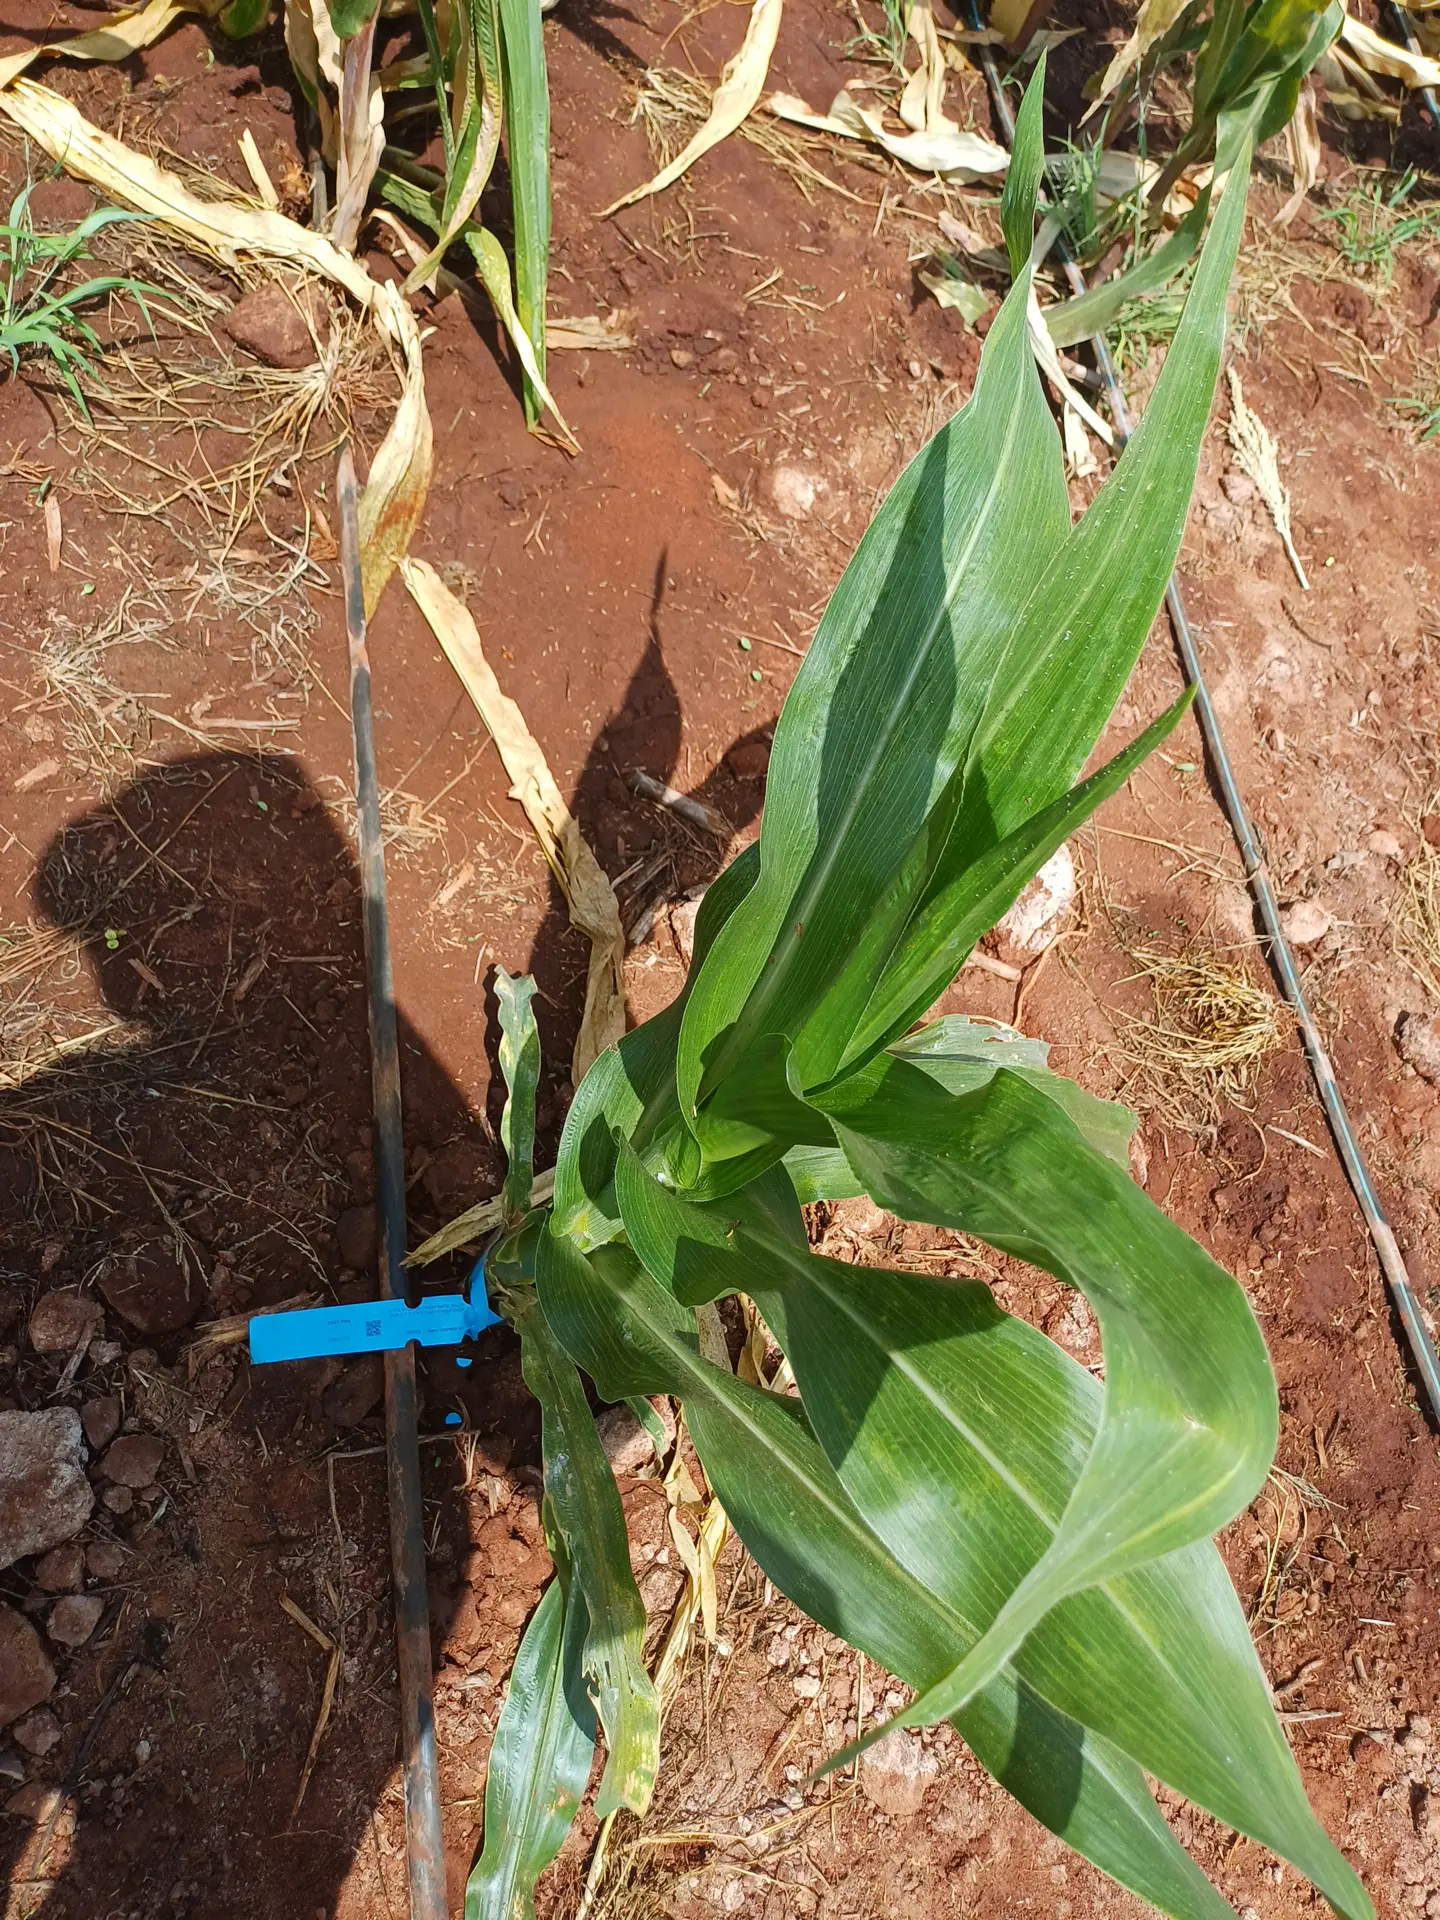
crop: maize
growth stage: flowering
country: Kenya
